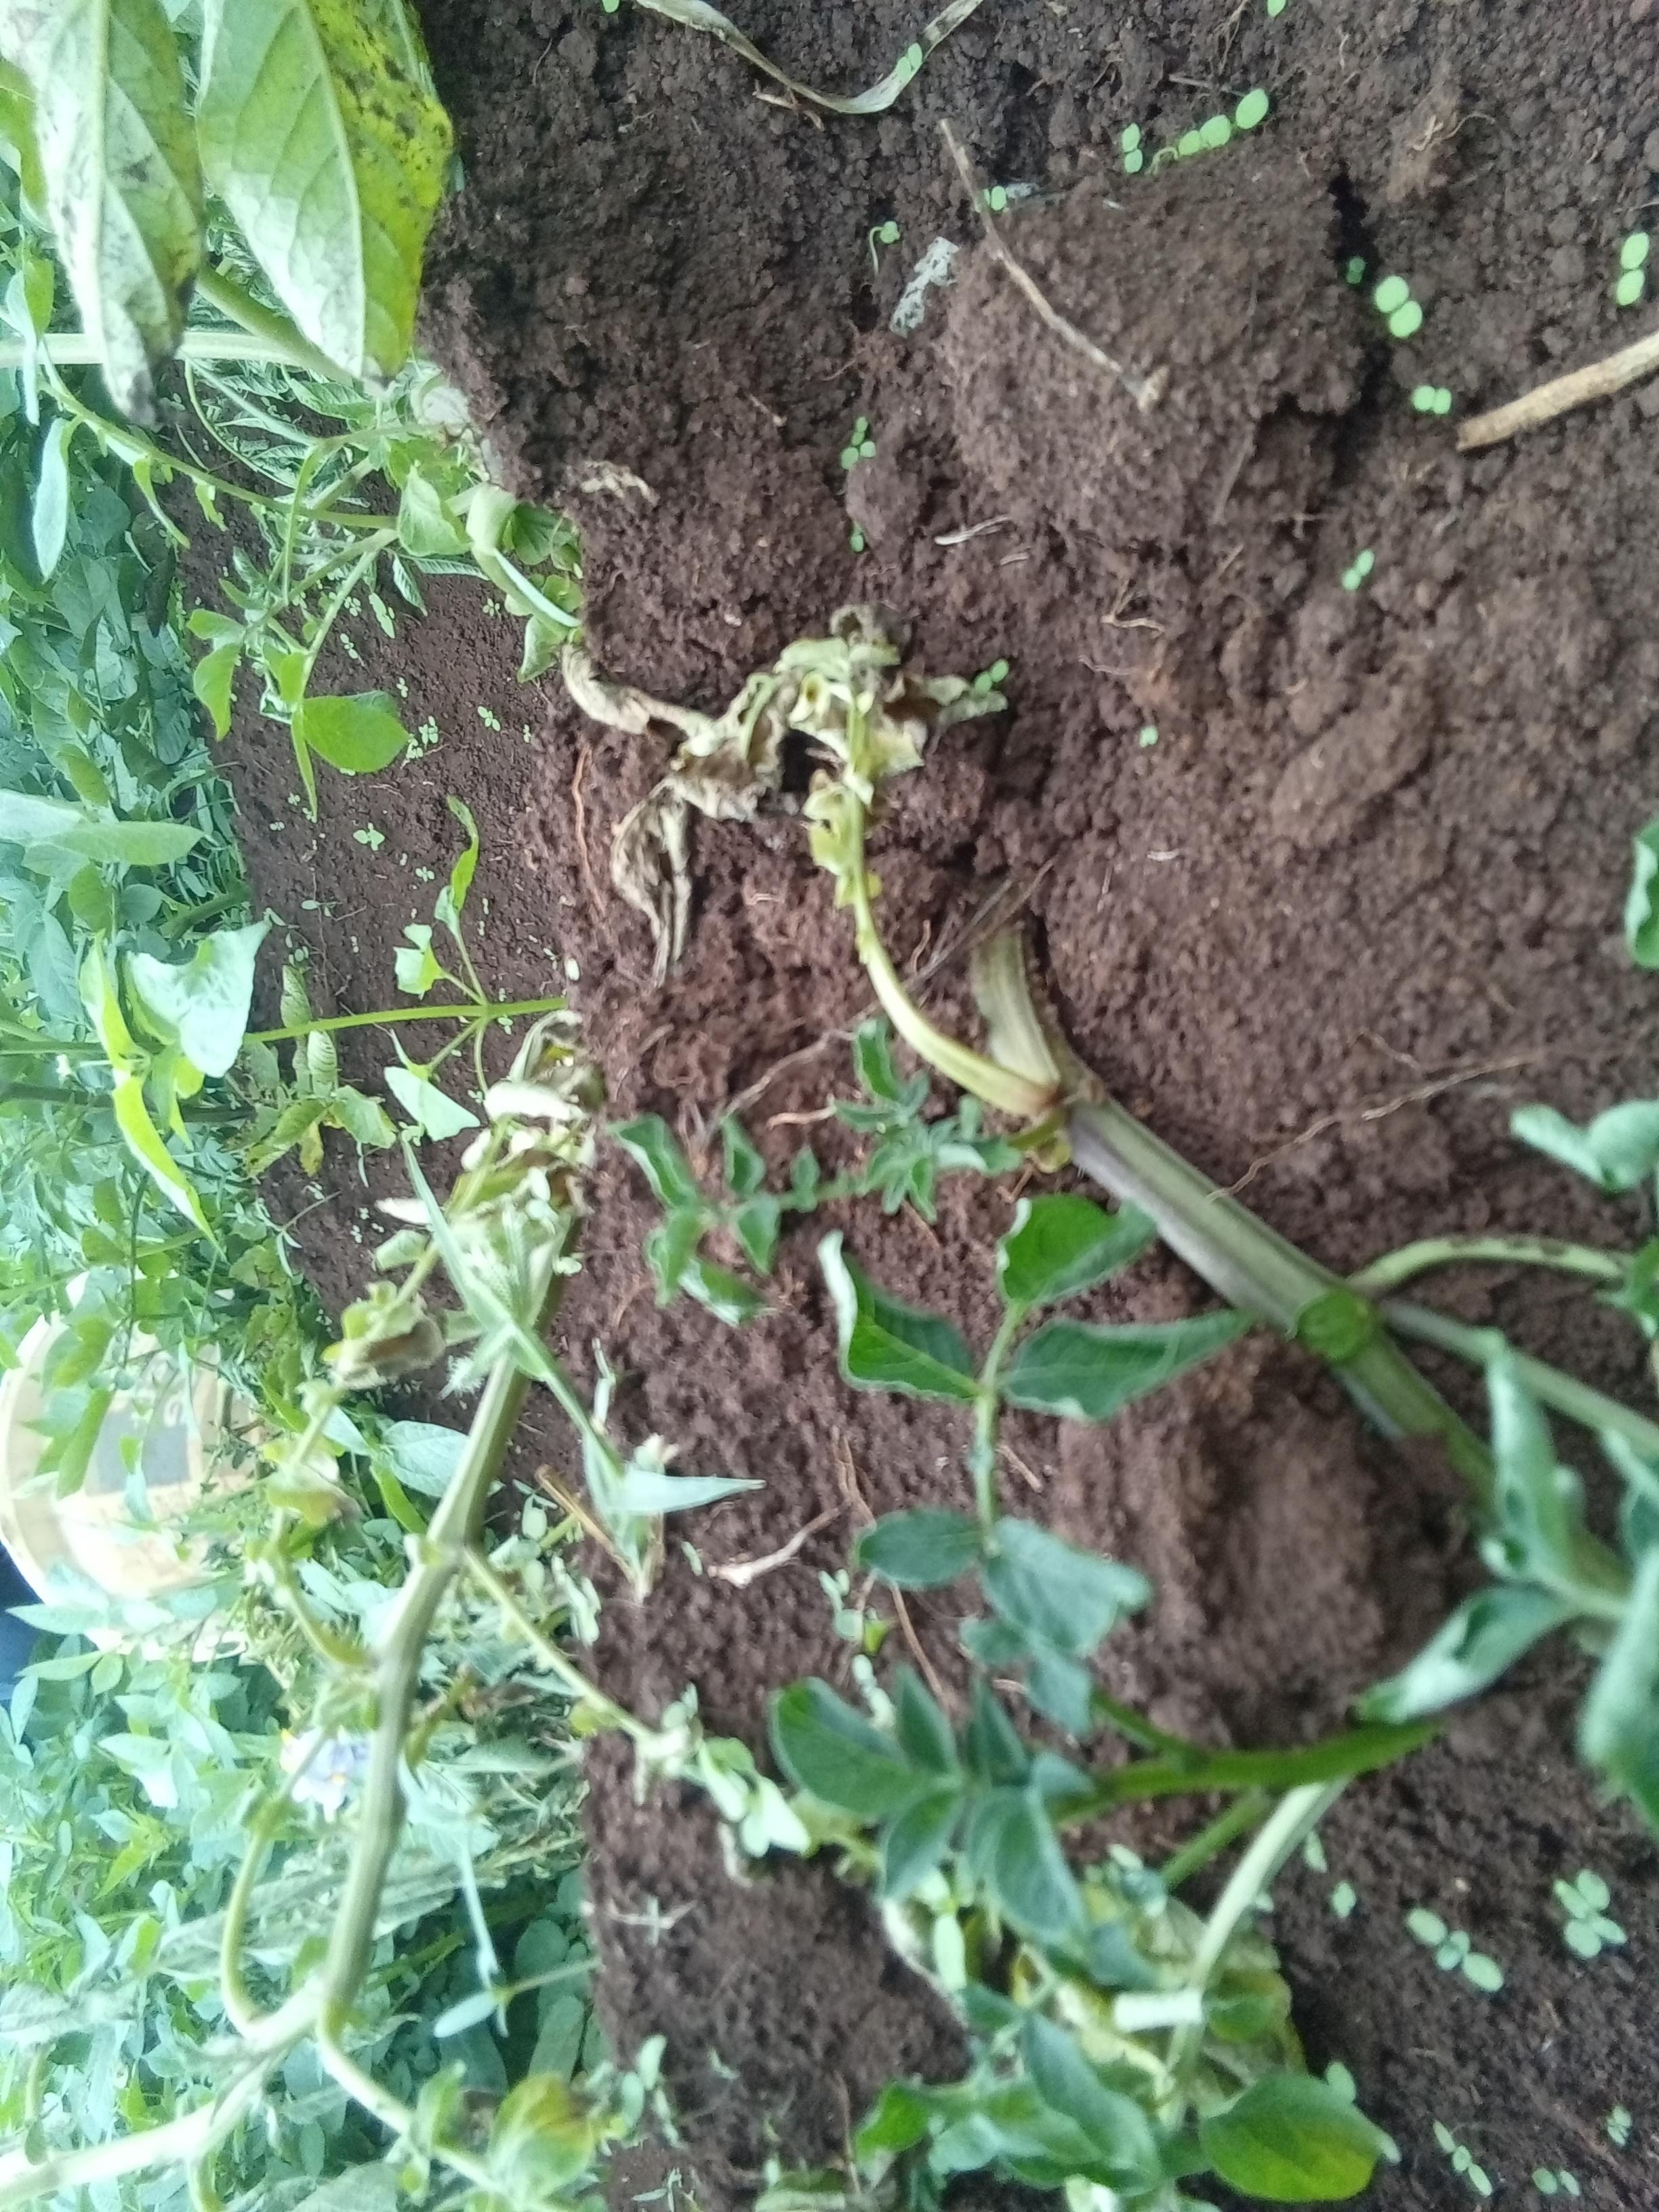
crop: potato
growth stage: flowering
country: Kenya
